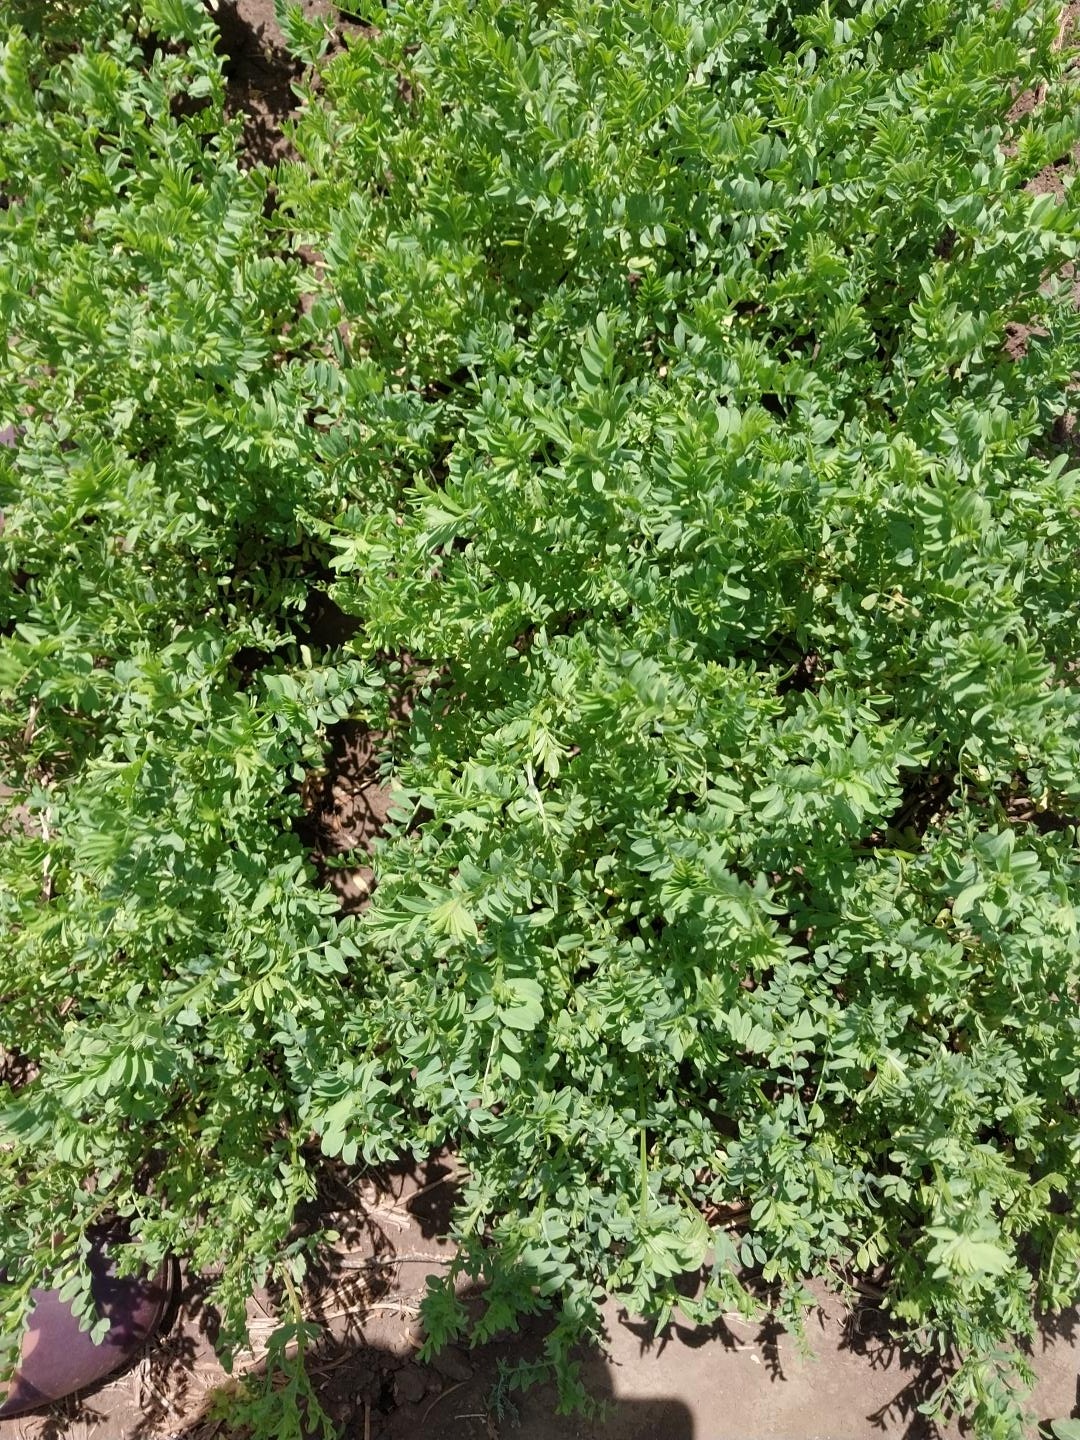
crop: lentil
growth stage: vegetative
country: Tanzania
